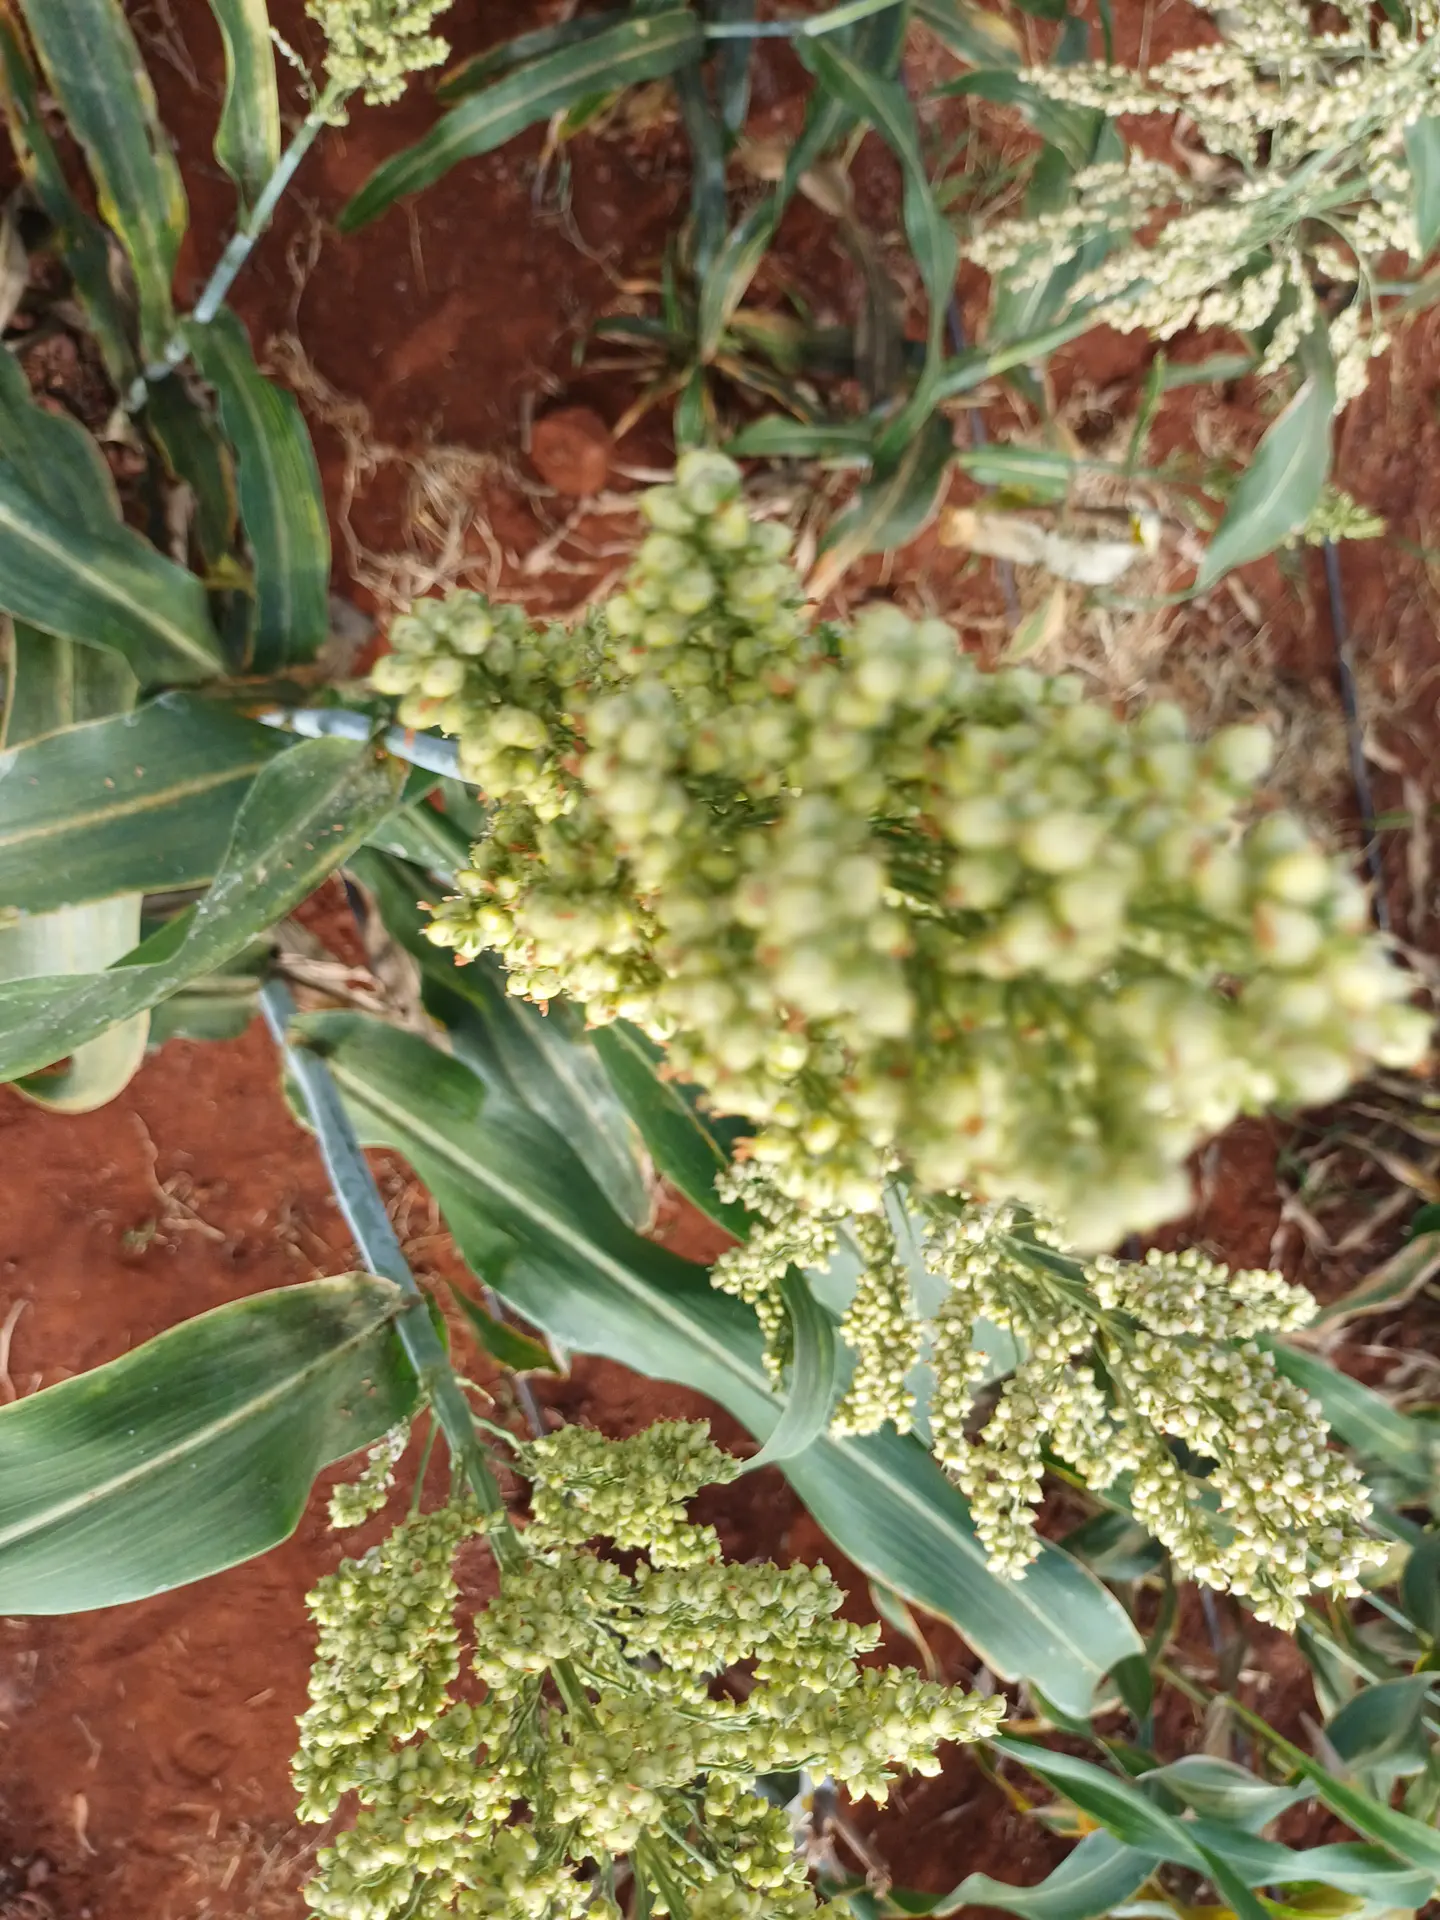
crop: sorghum
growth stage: filling grain
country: Kenya
